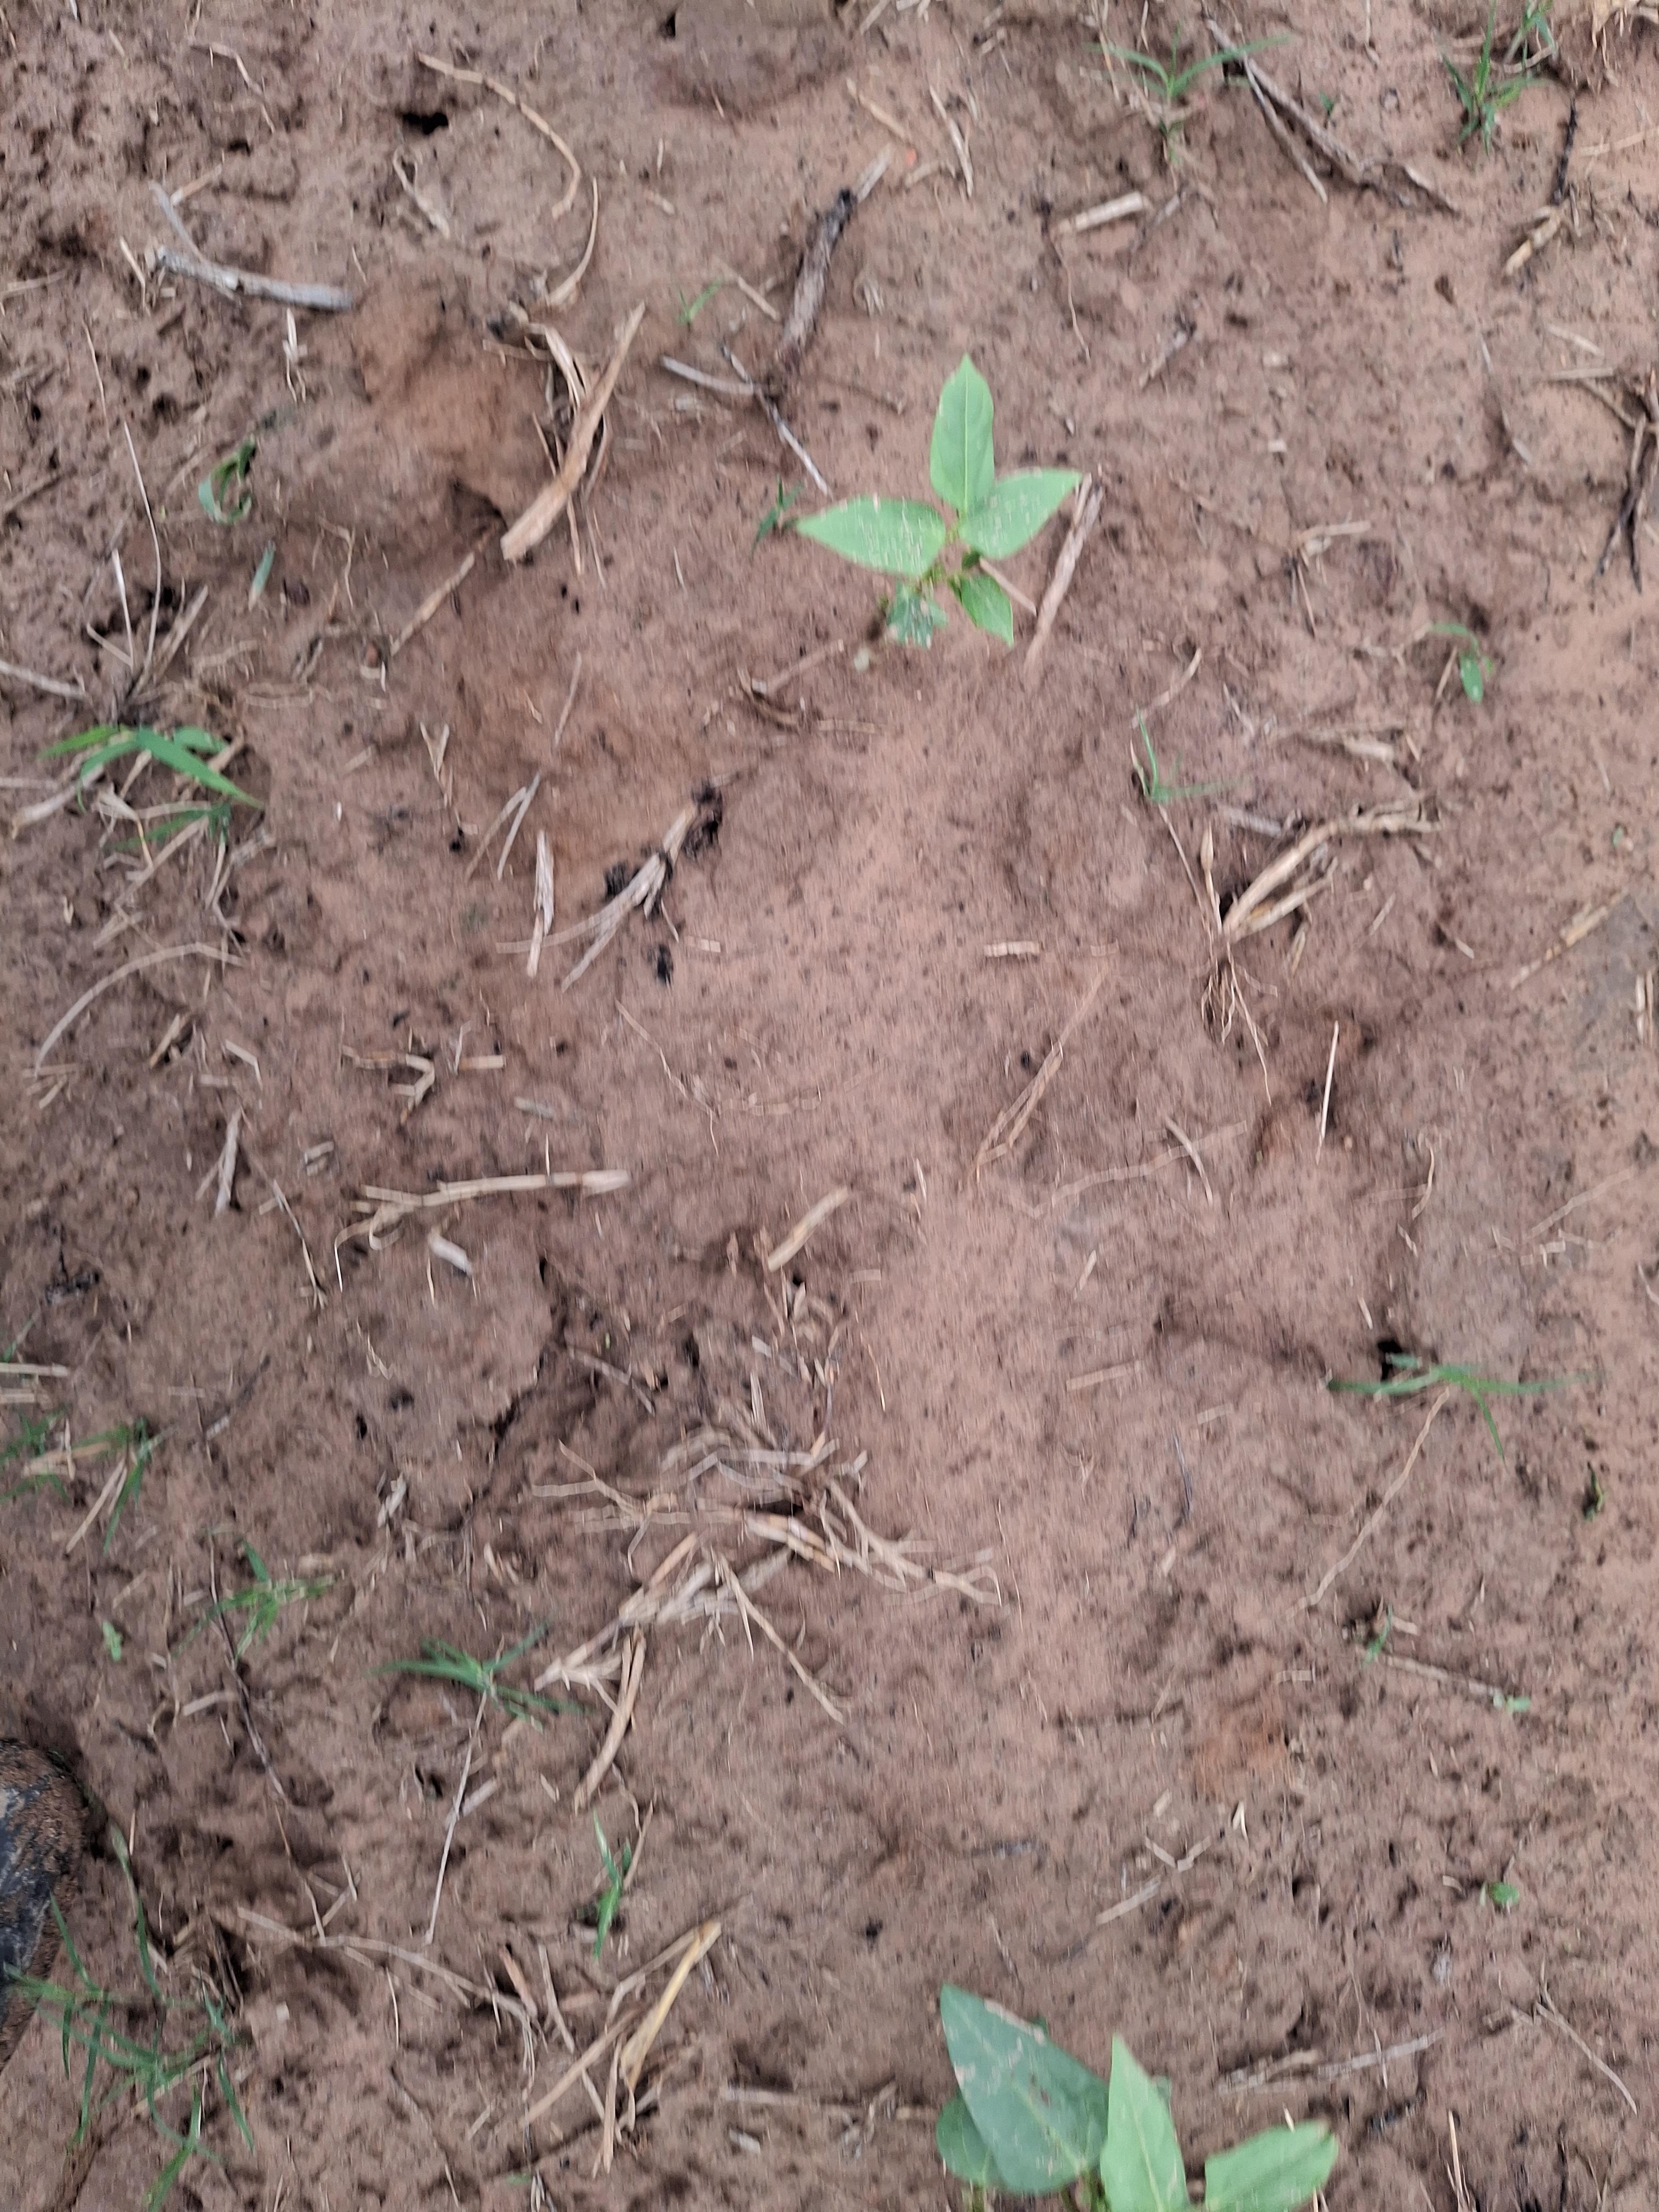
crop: cowpea
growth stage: emergence
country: Nigeria
